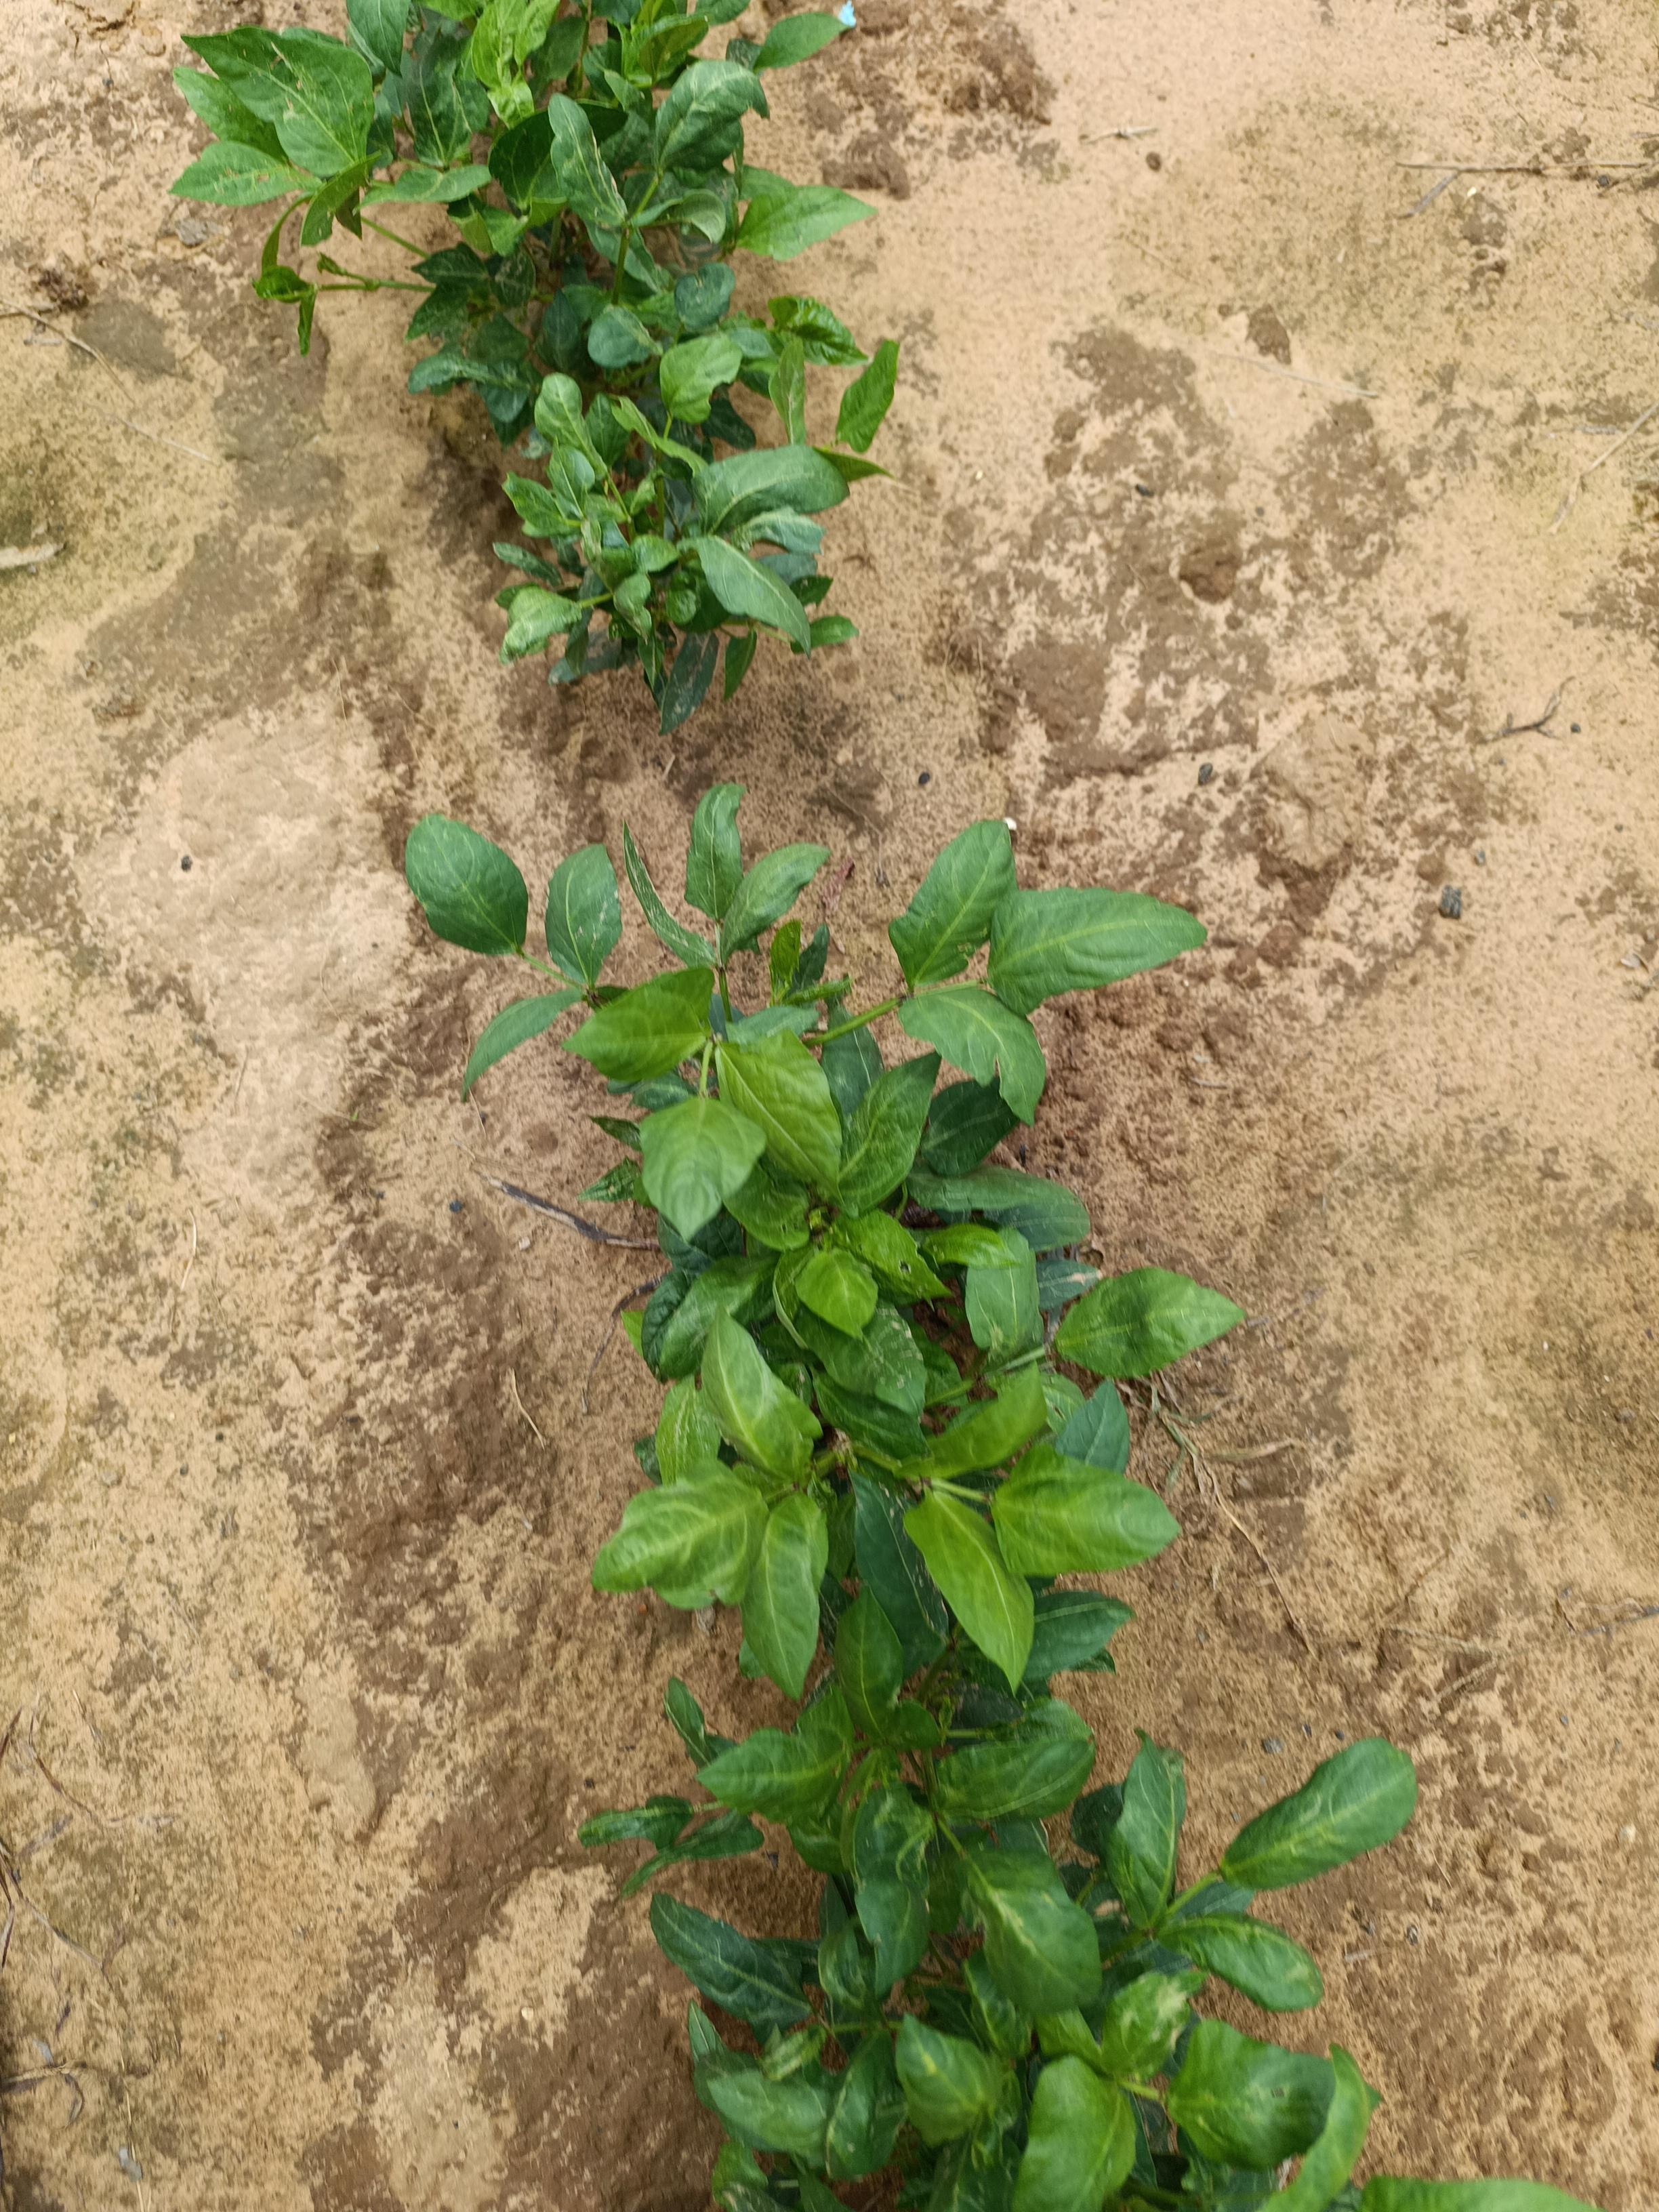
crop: cowpea
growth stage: emergence
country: Nigeria
